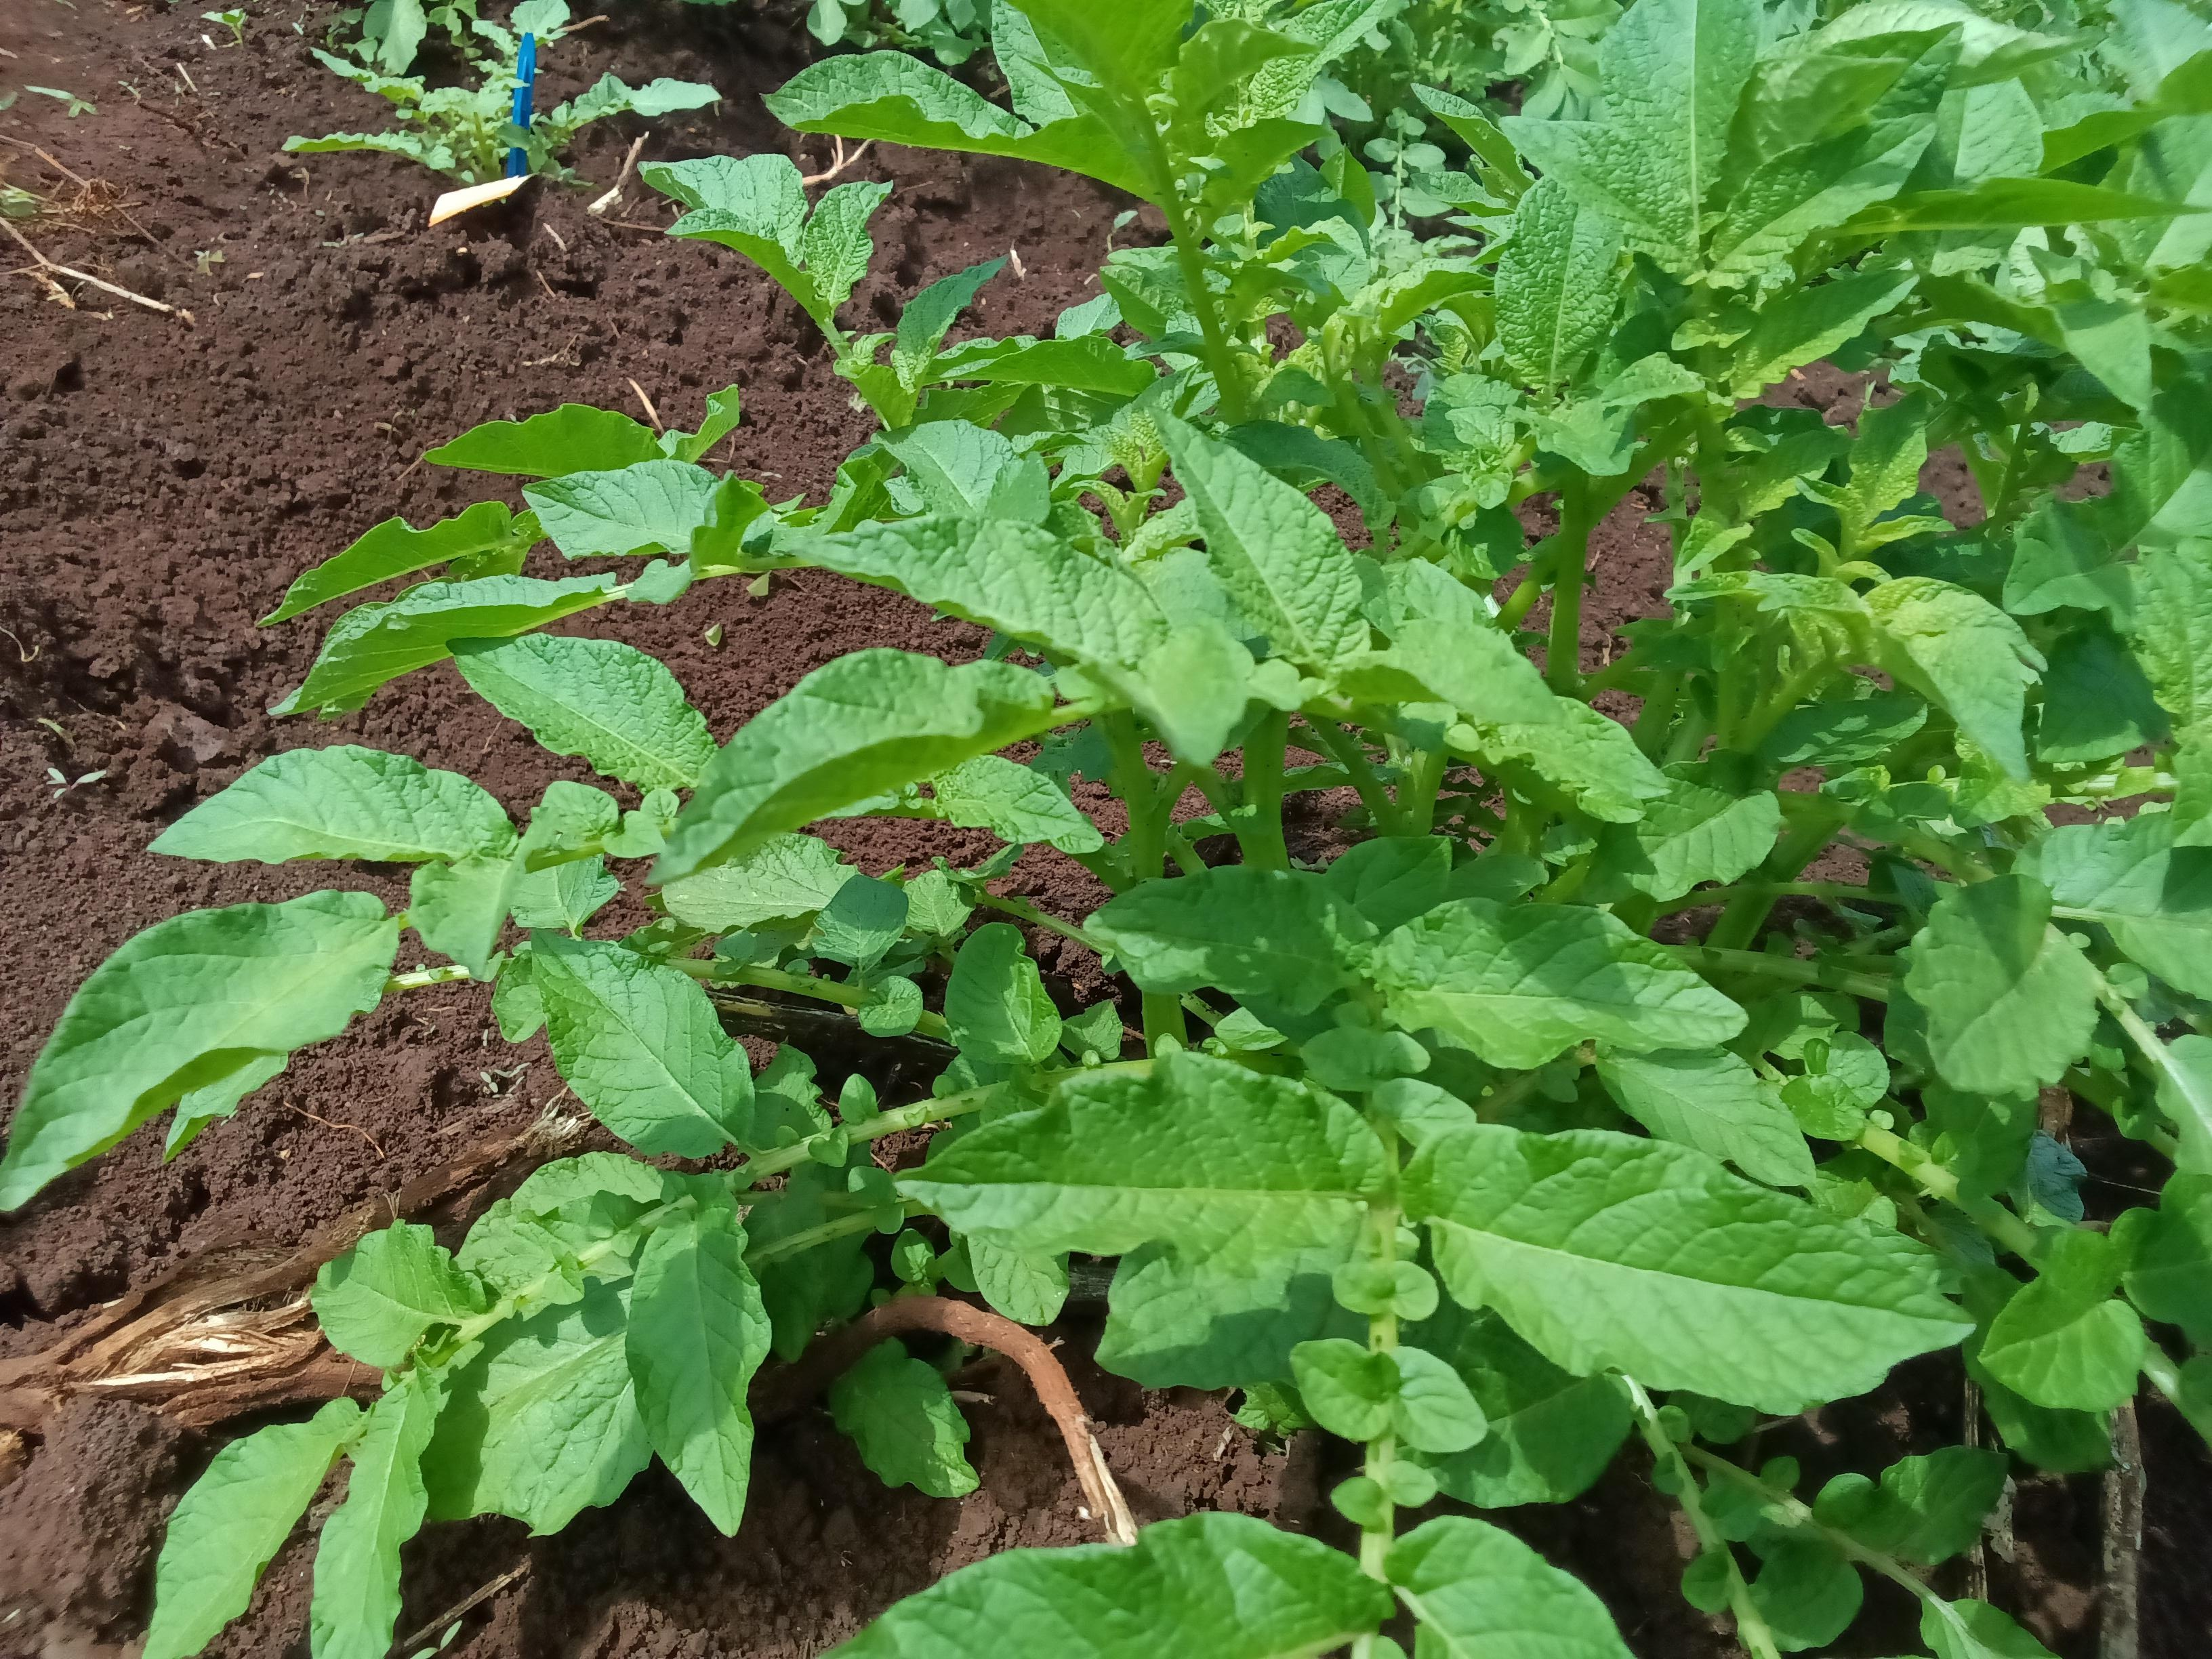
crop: potato
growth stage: vegetative
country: Kenya
